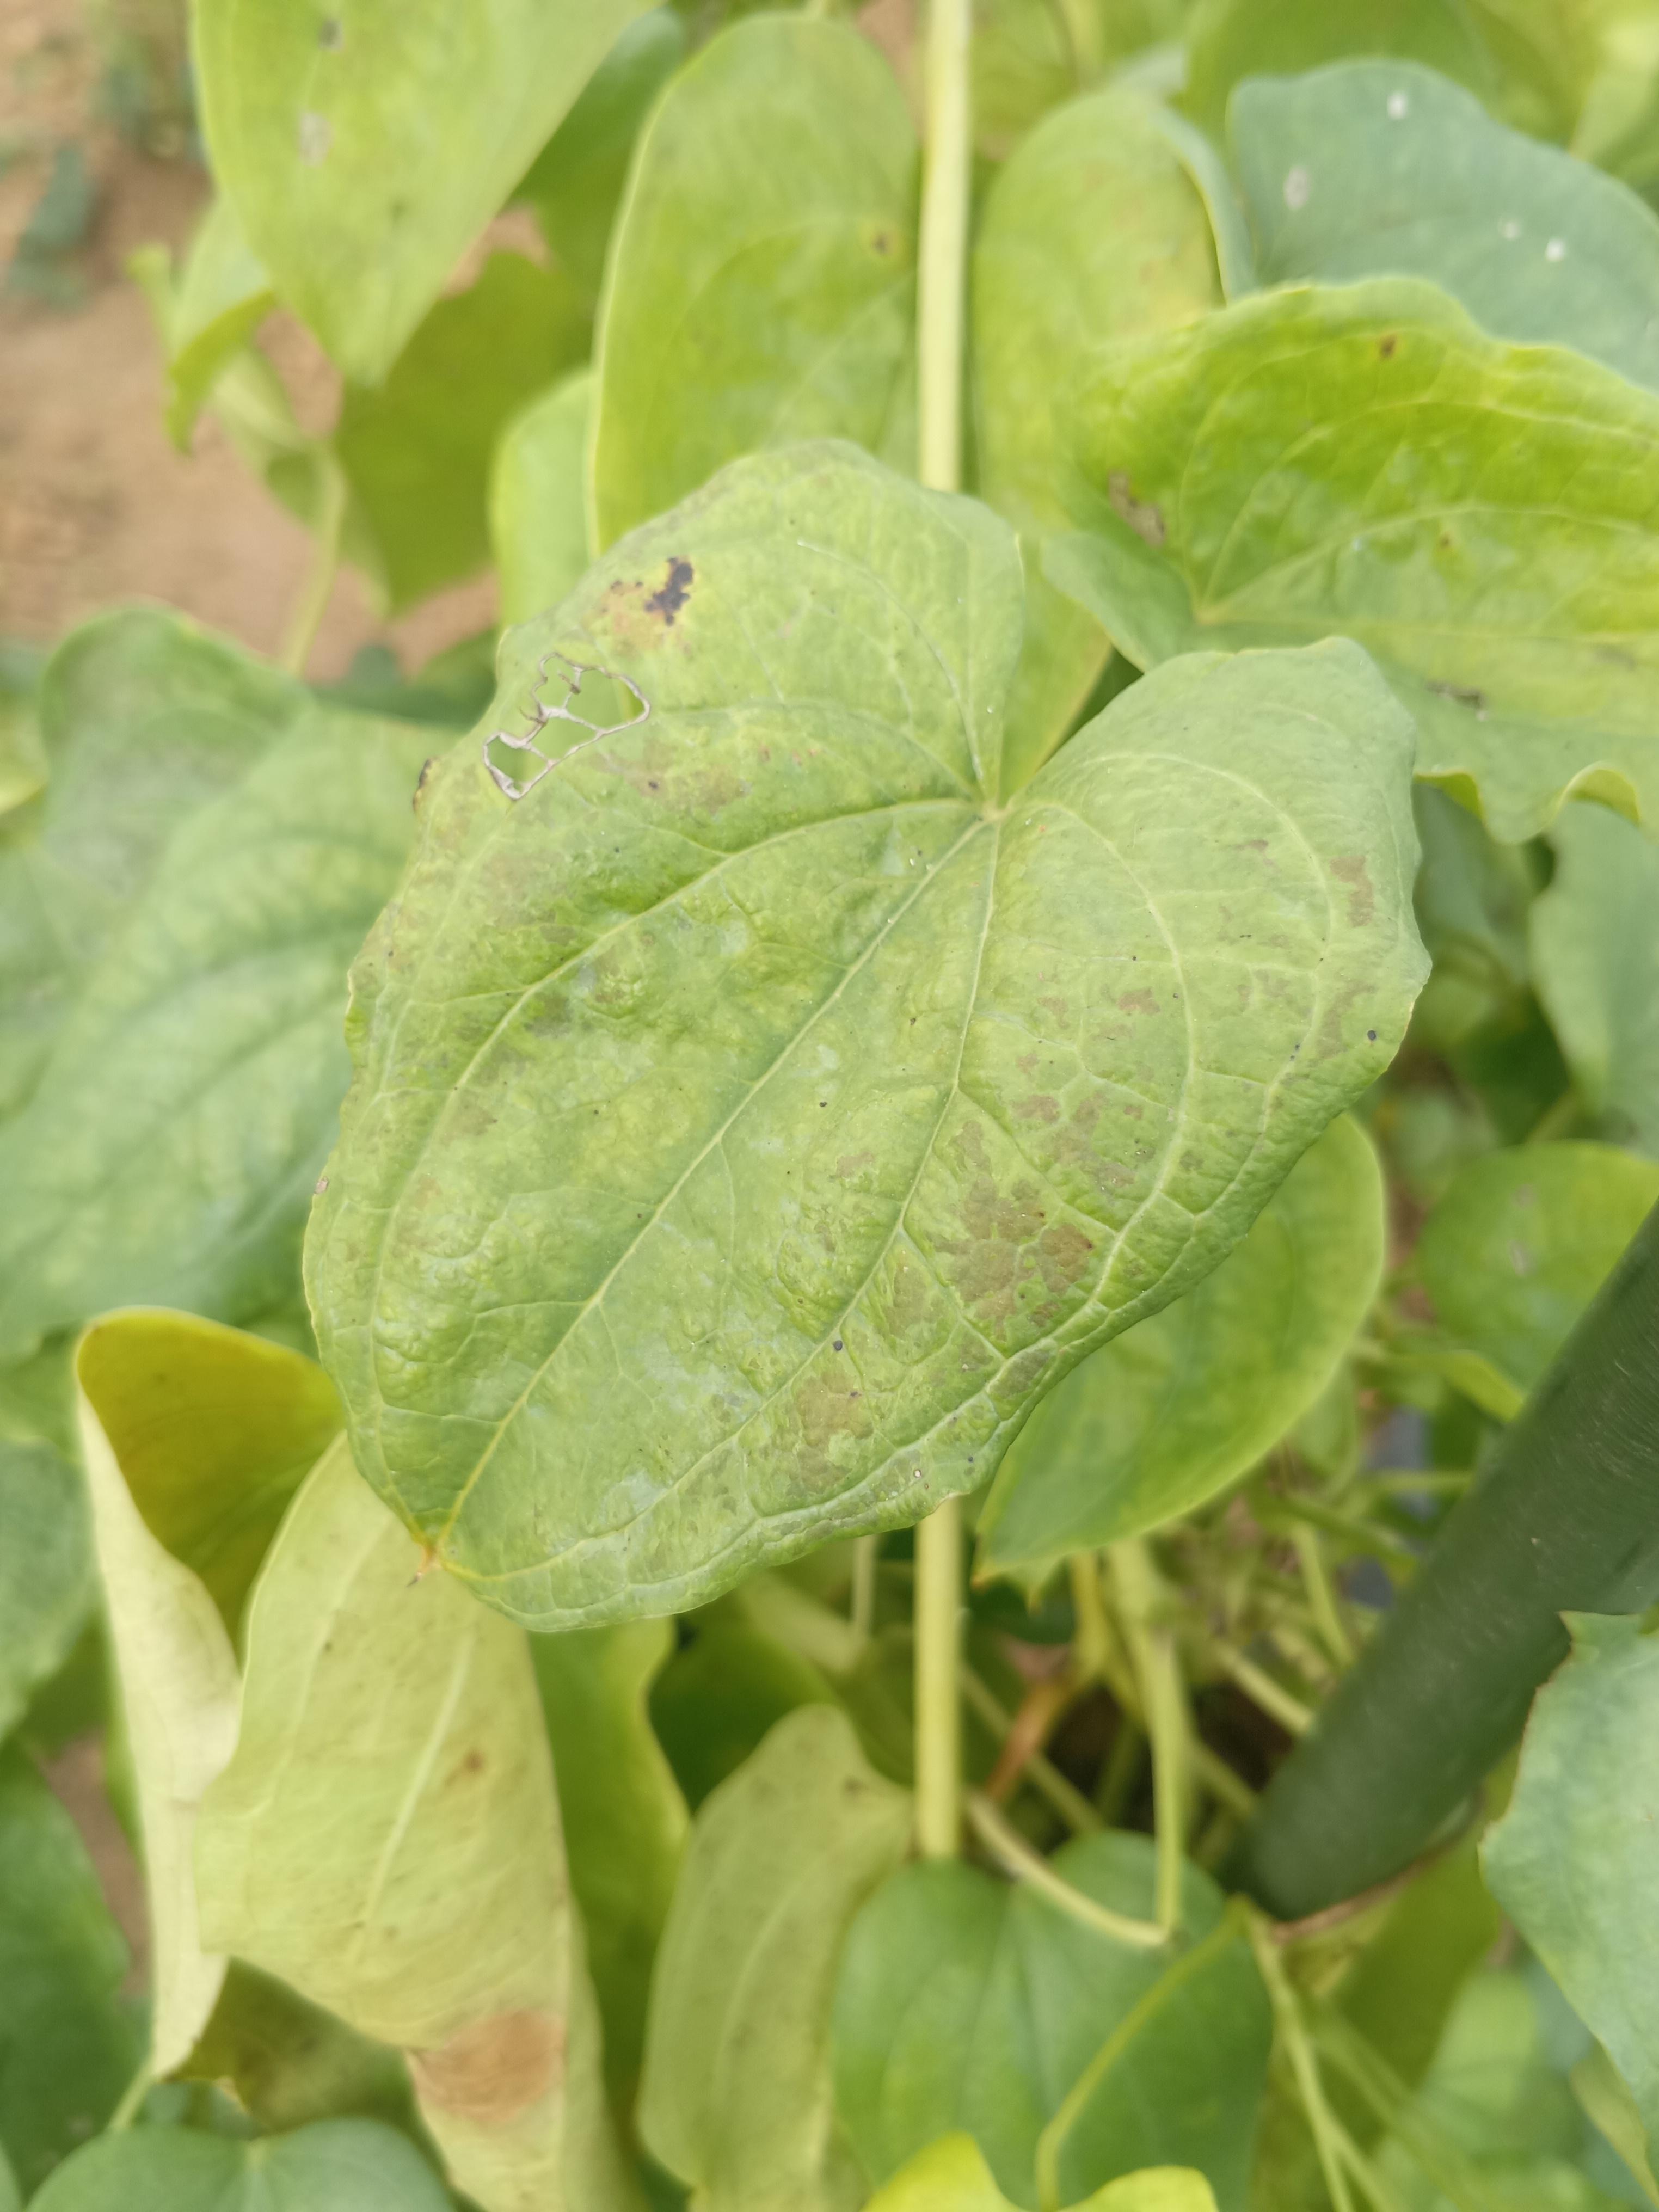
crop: yam
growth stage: vegetative
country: Nigeria
